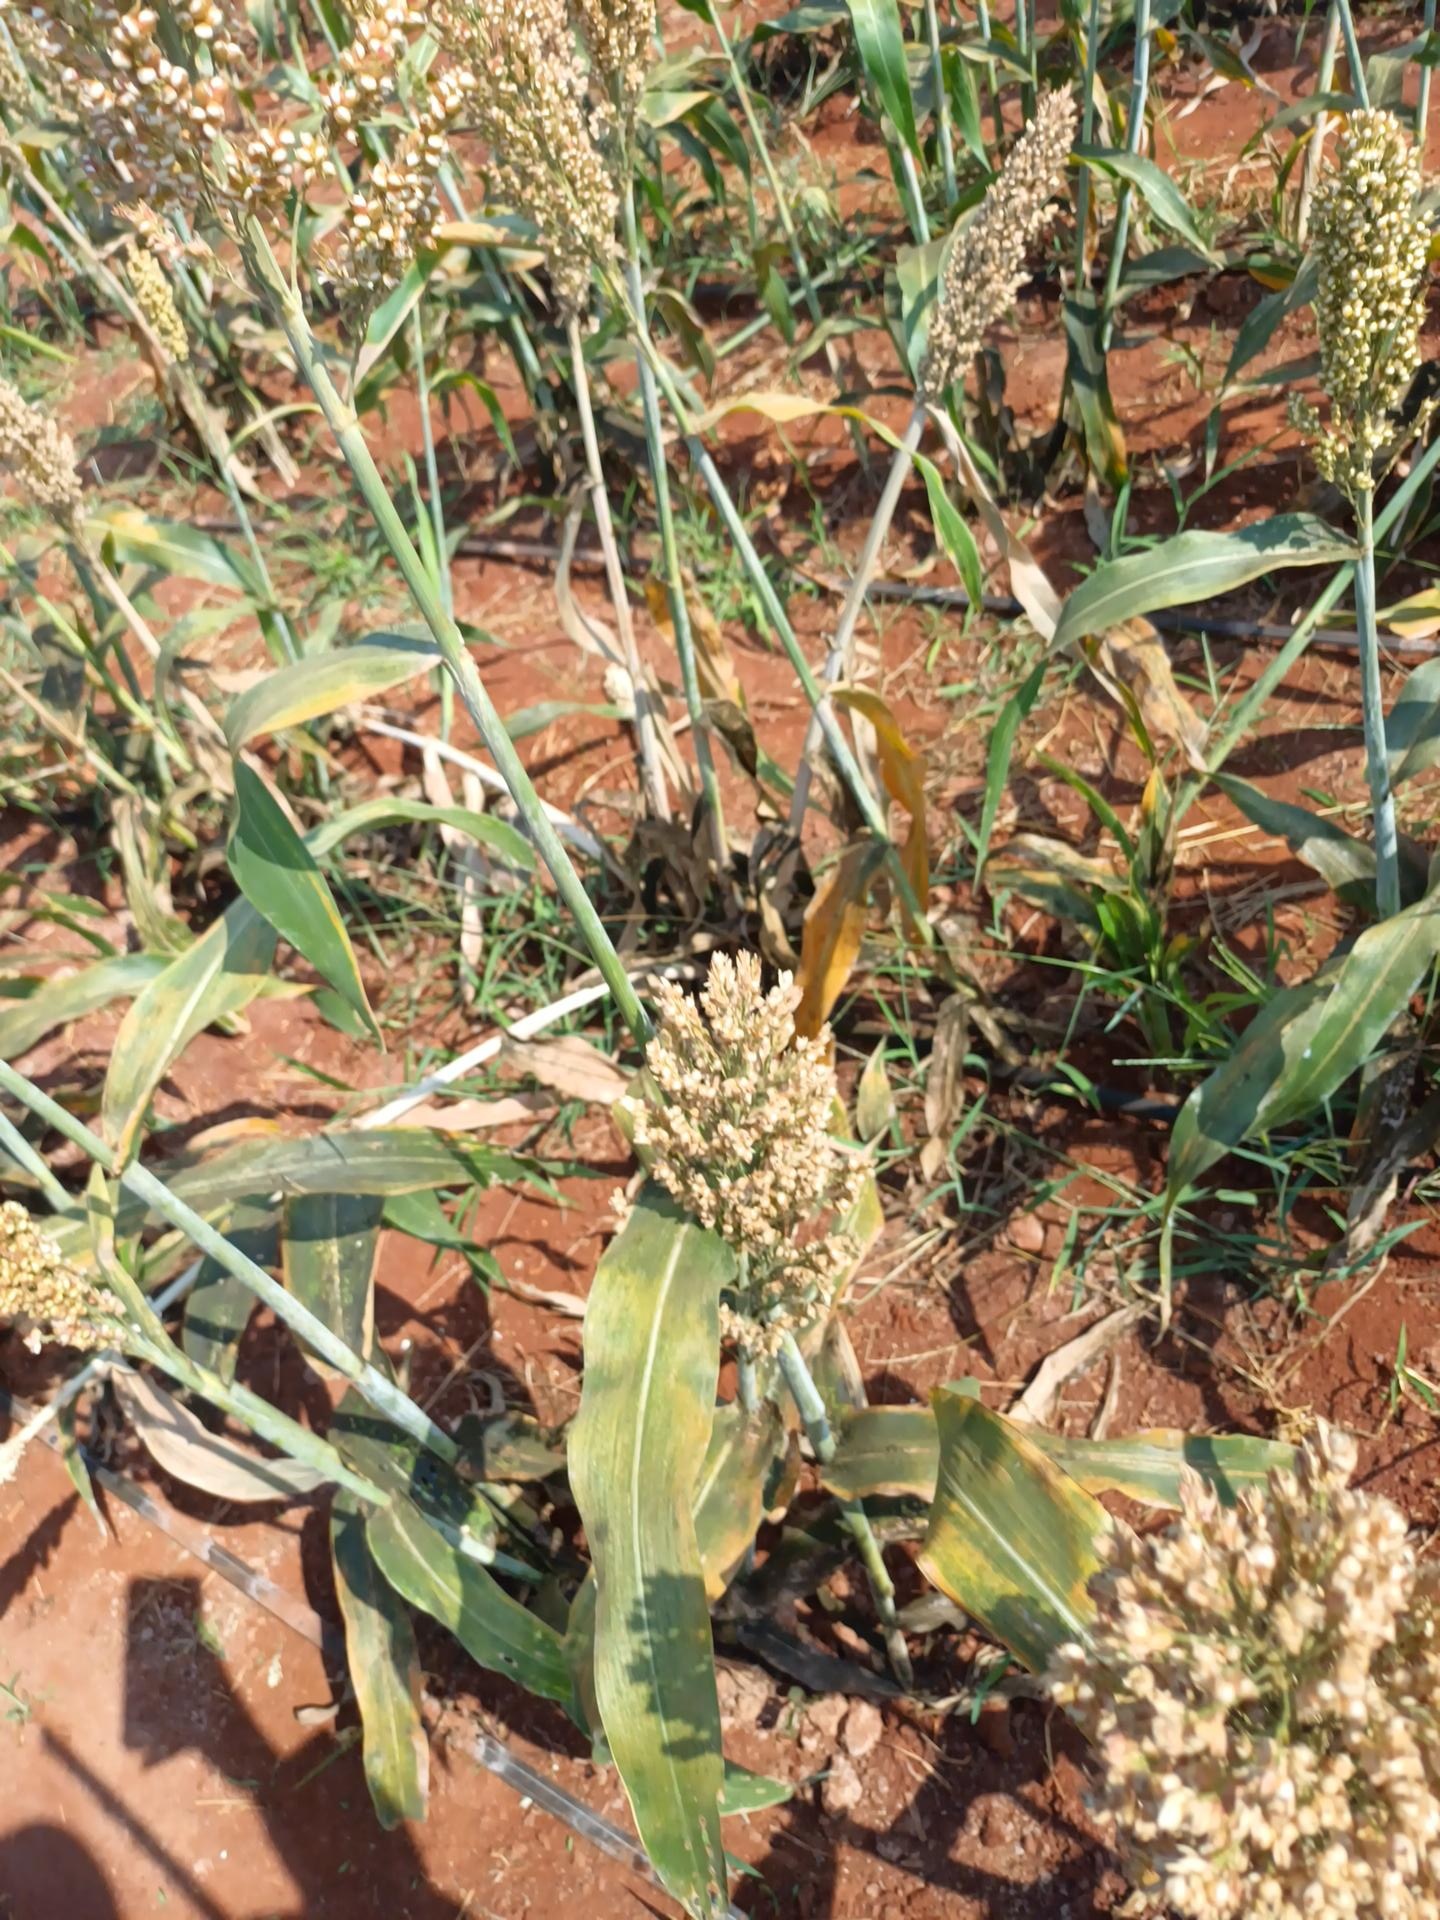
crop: sorghum
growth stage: maturity
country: Kenya
